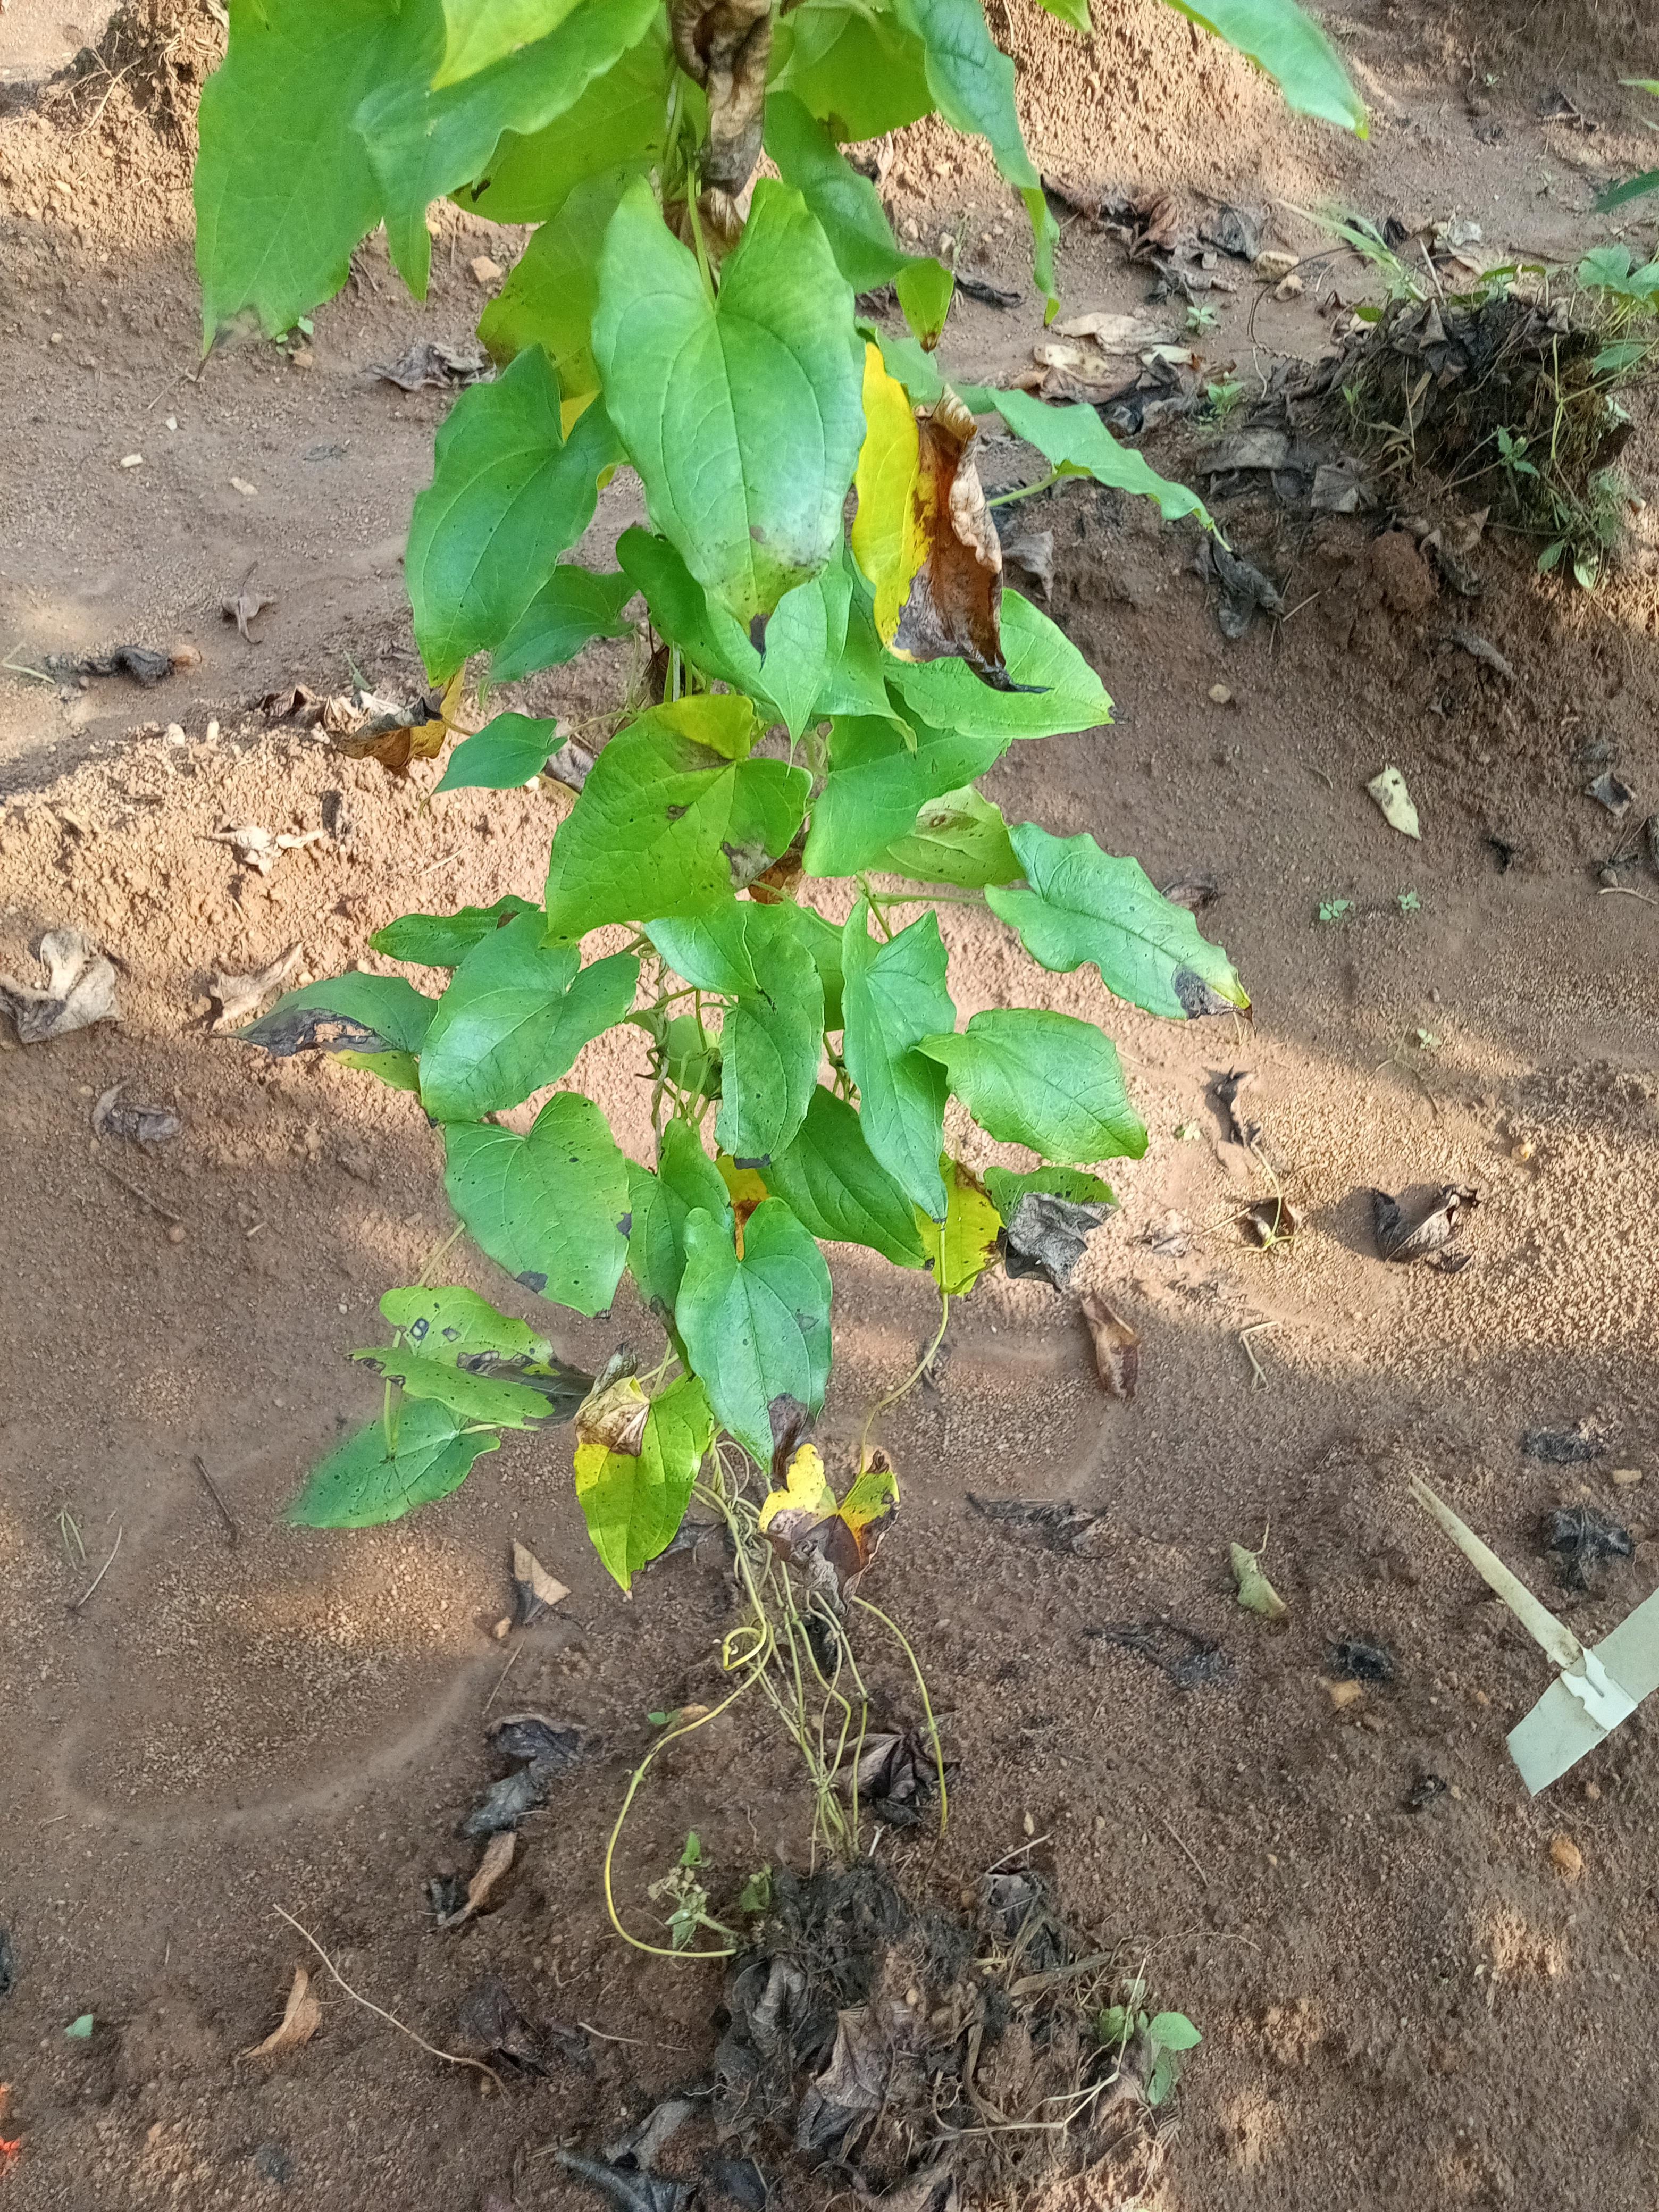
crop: yam
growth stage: maturity
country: Nigeria
